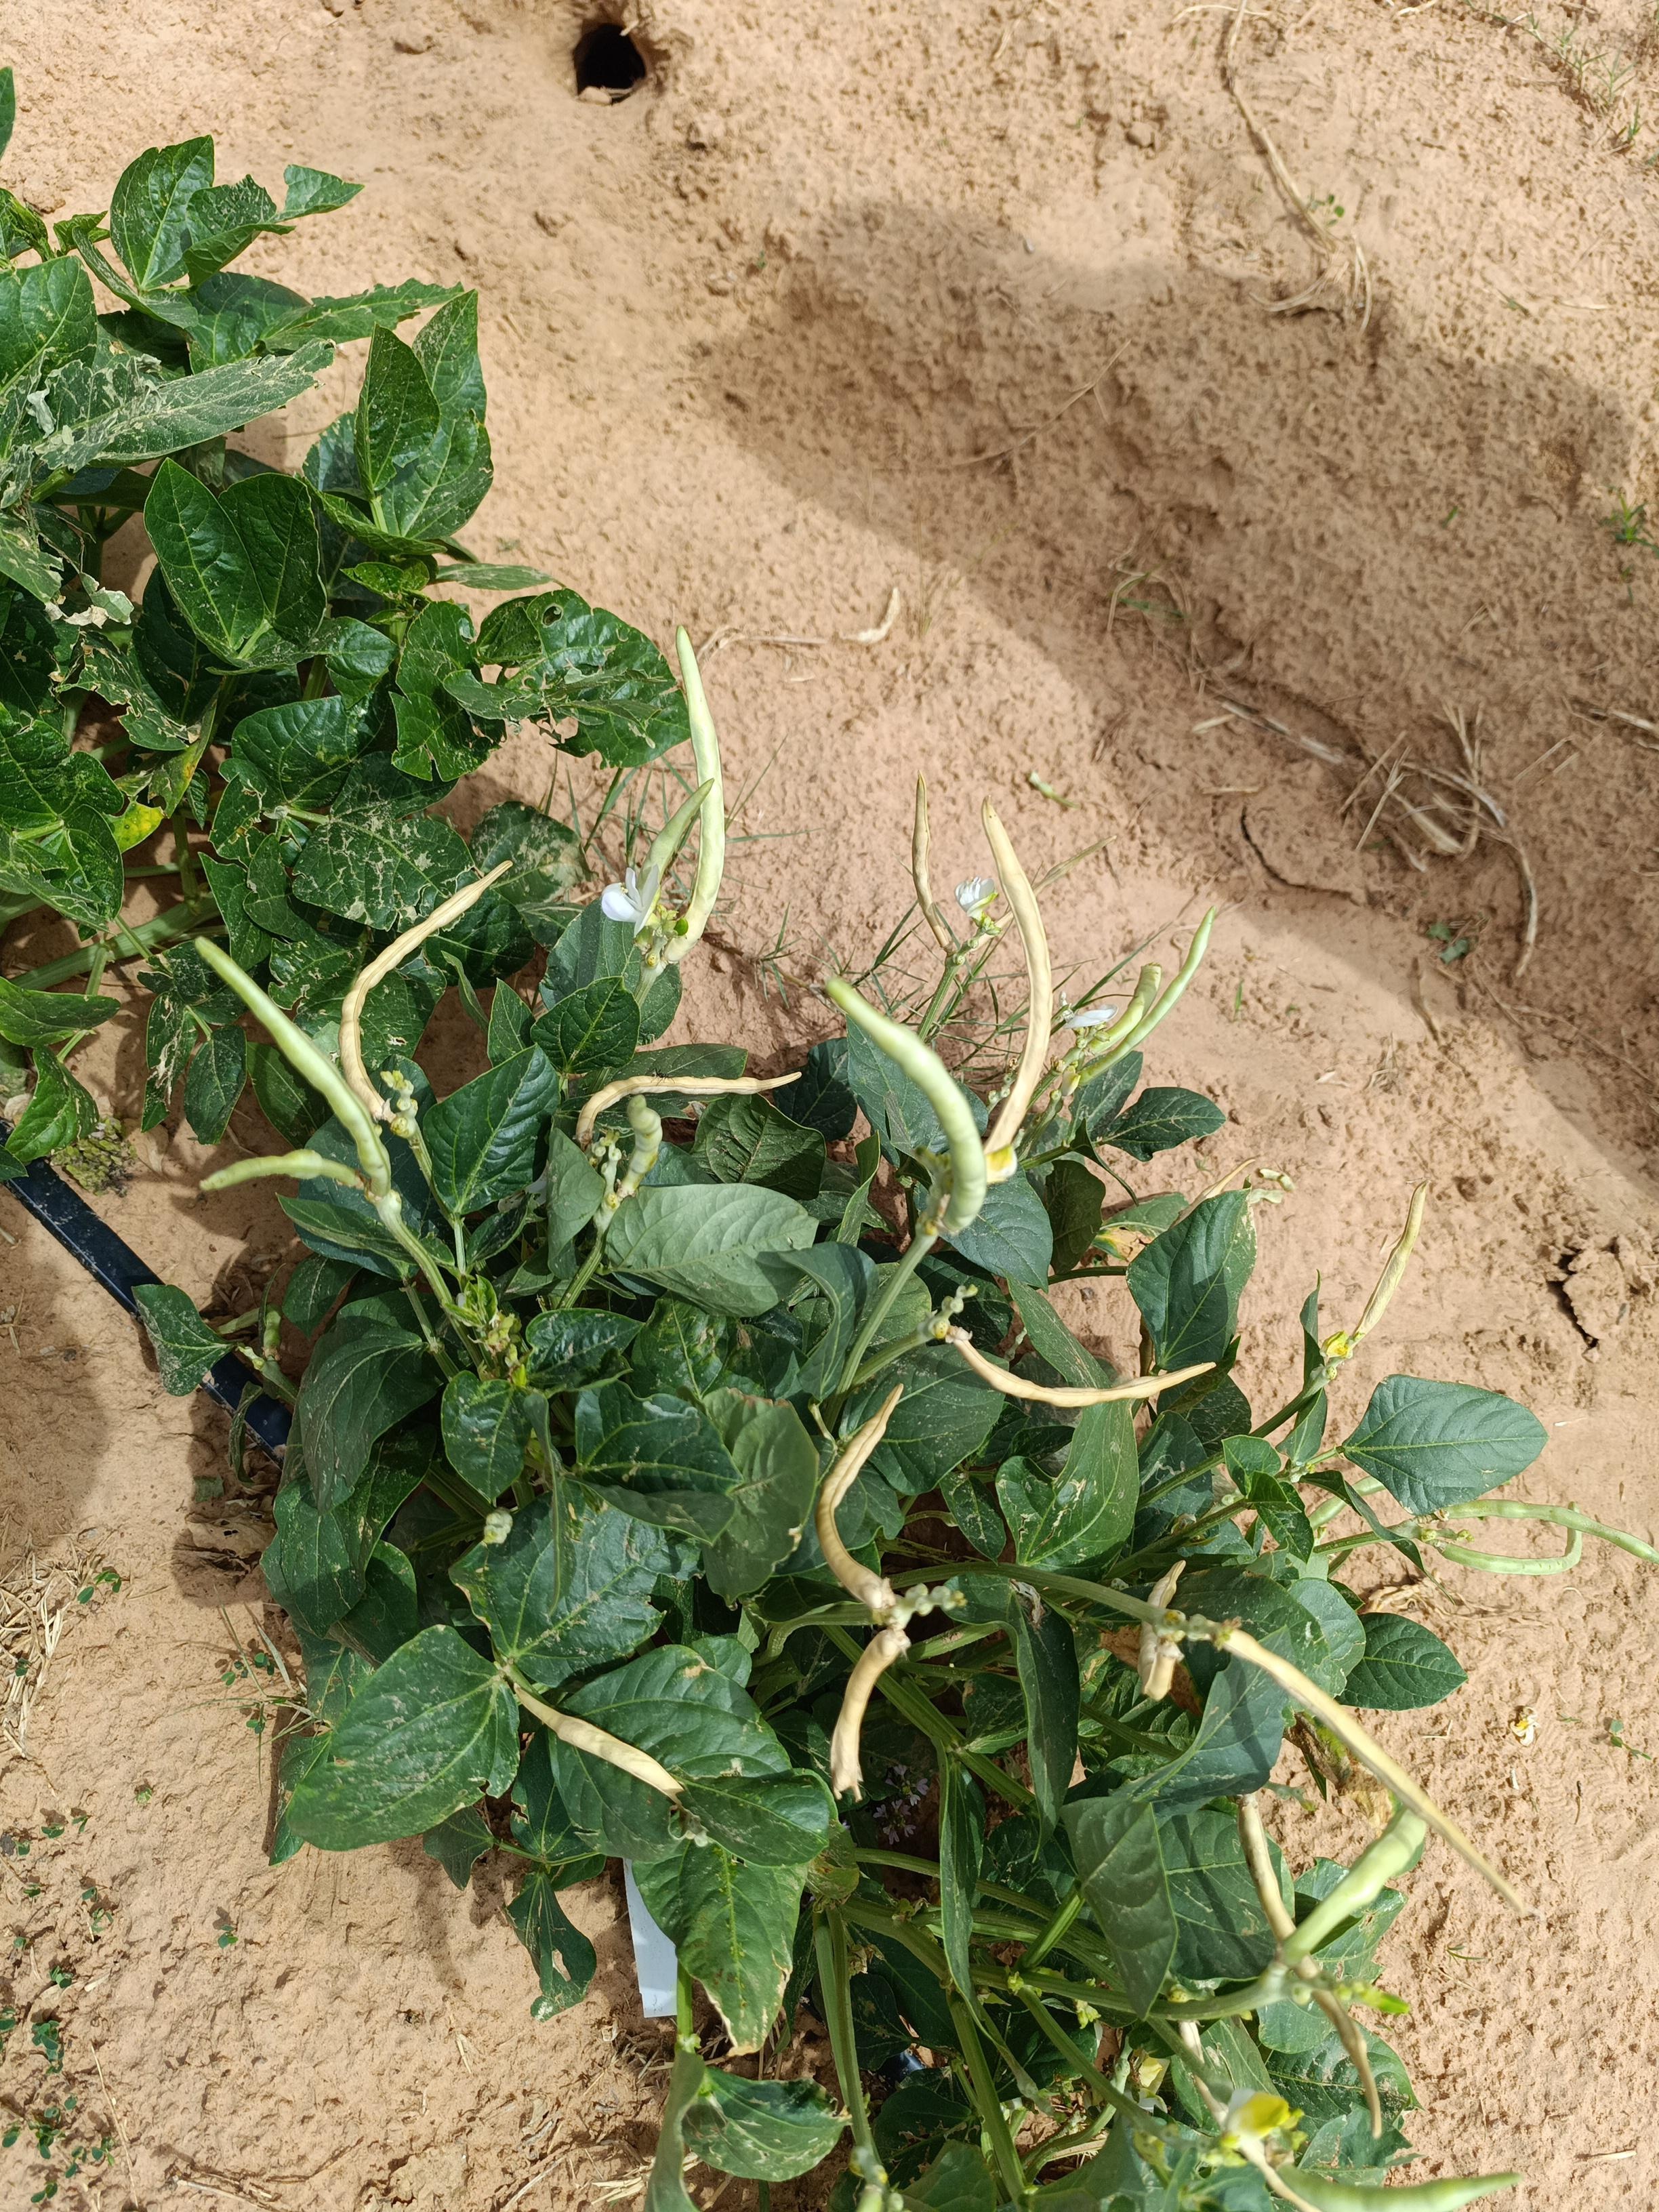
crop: cowpea
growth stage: development pod
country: Nigeria
